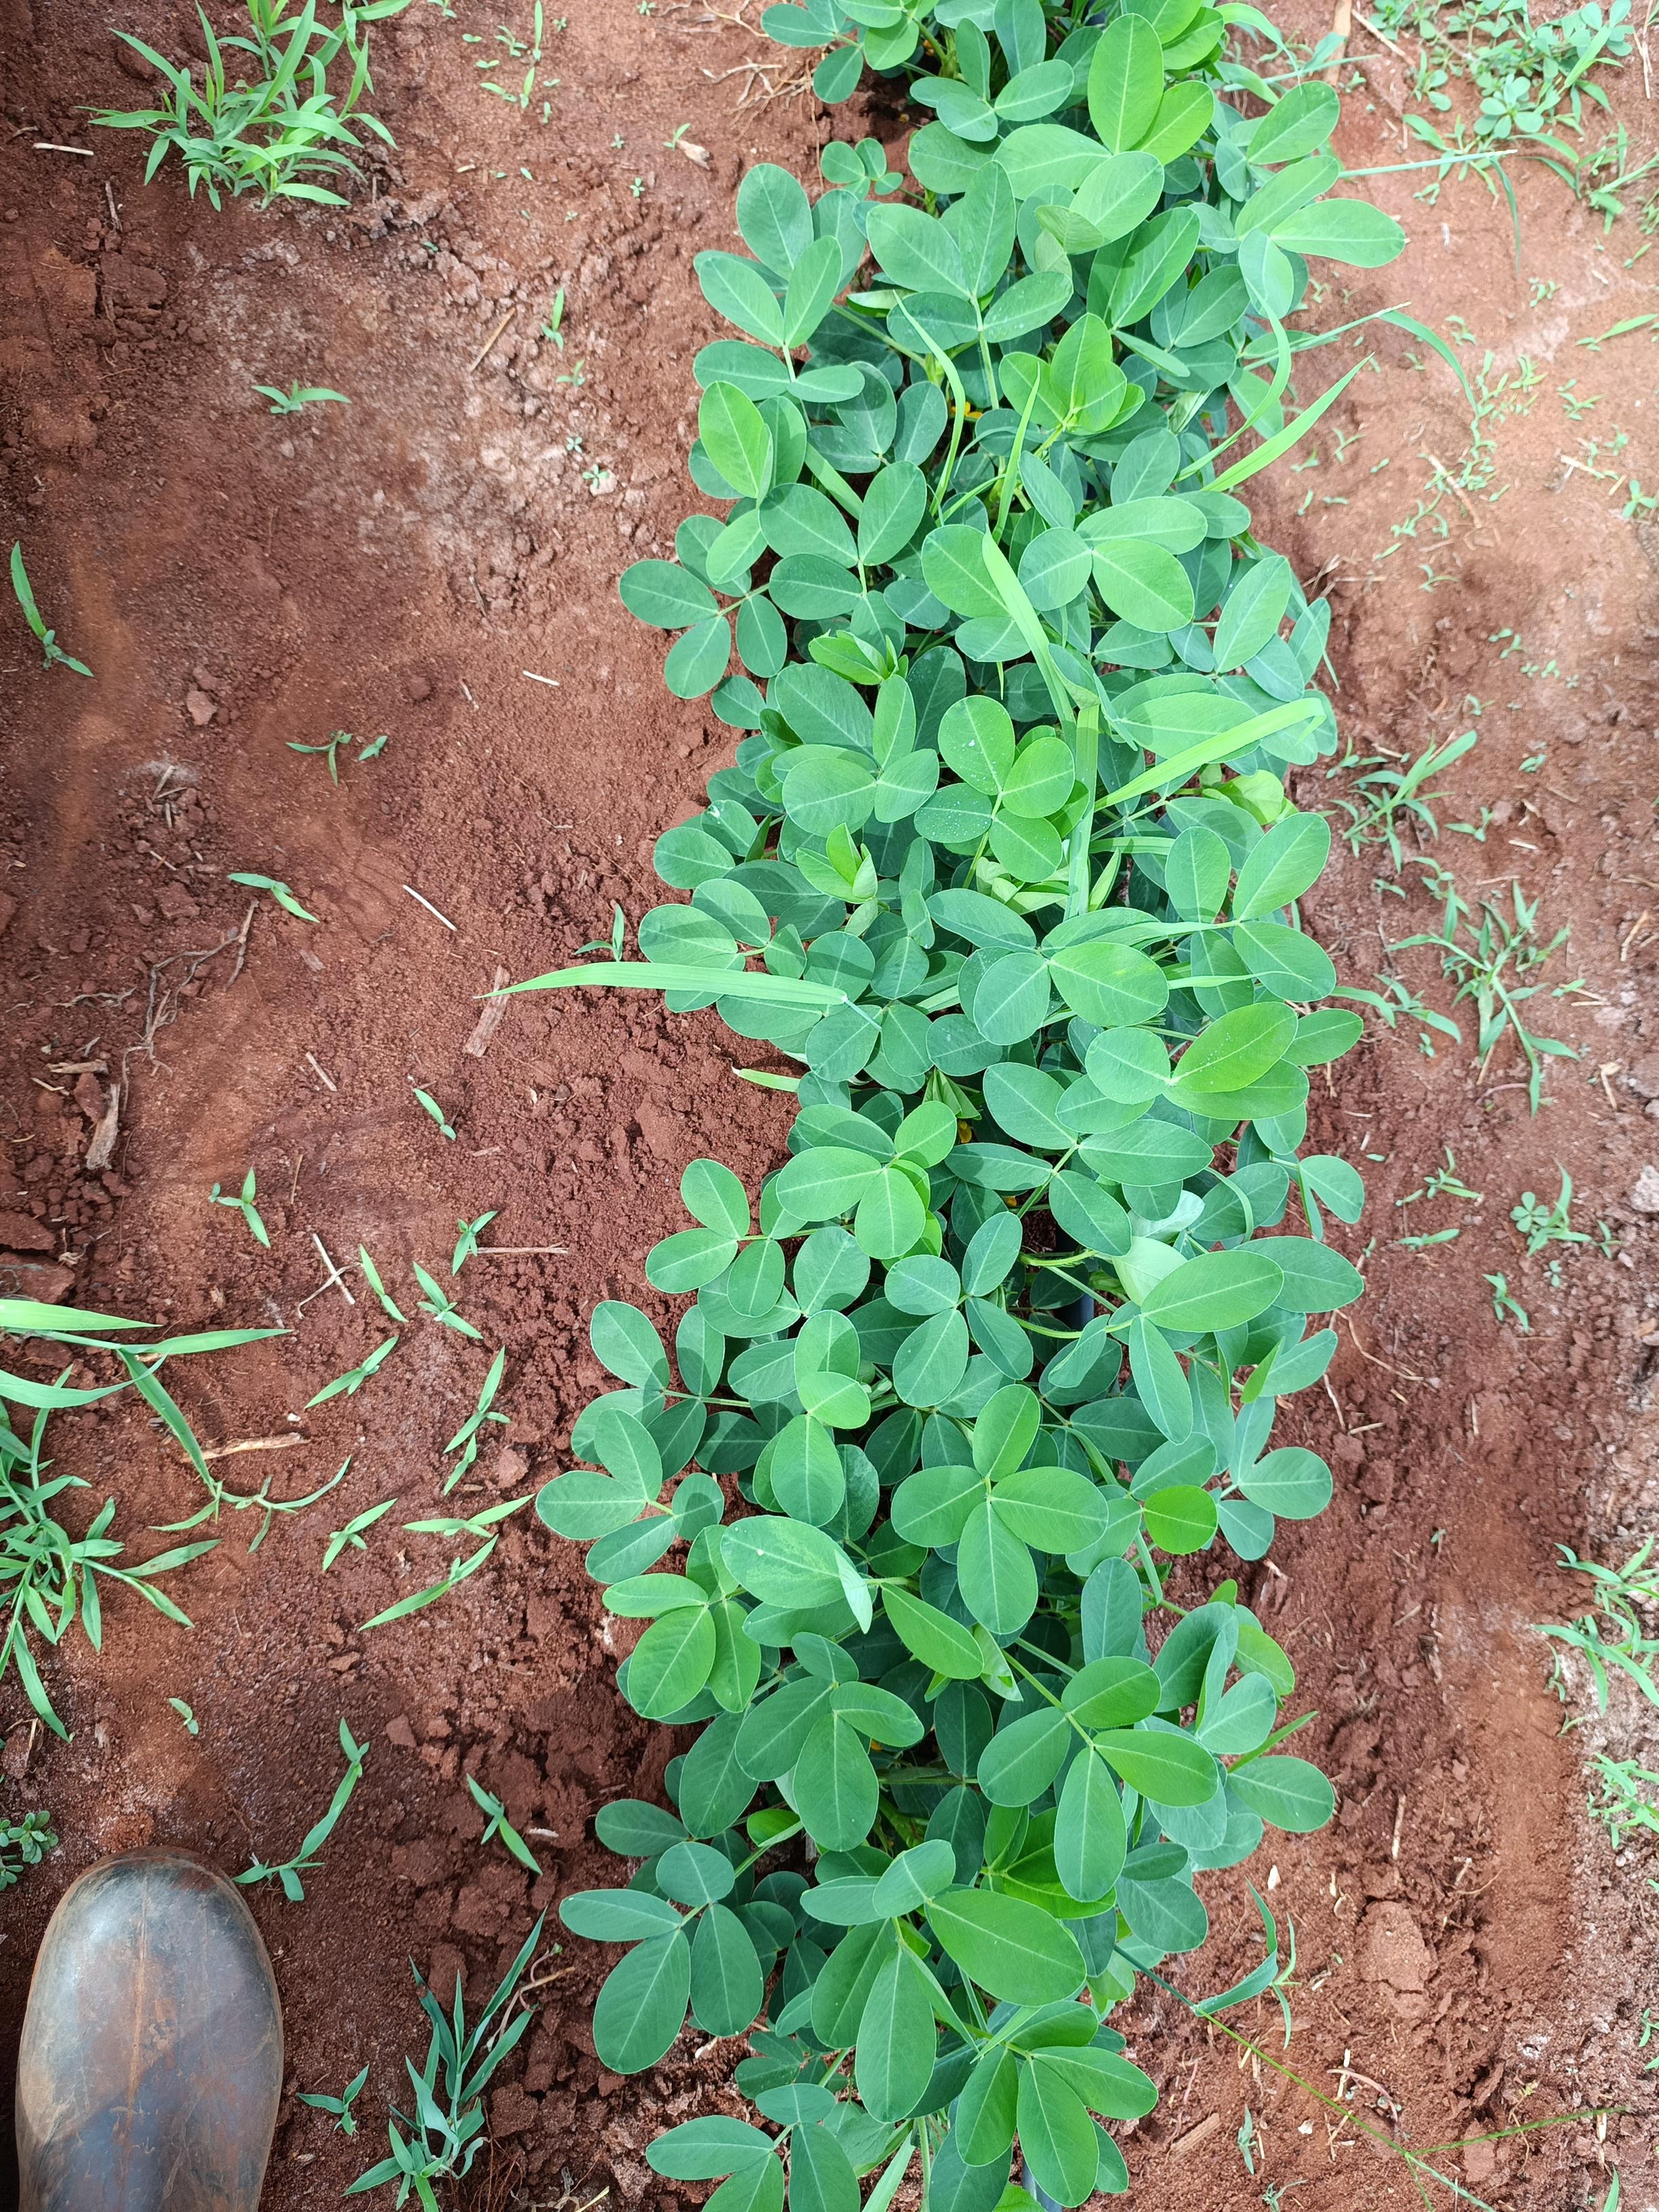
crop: groundnut
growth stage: flowering
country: Kenya
